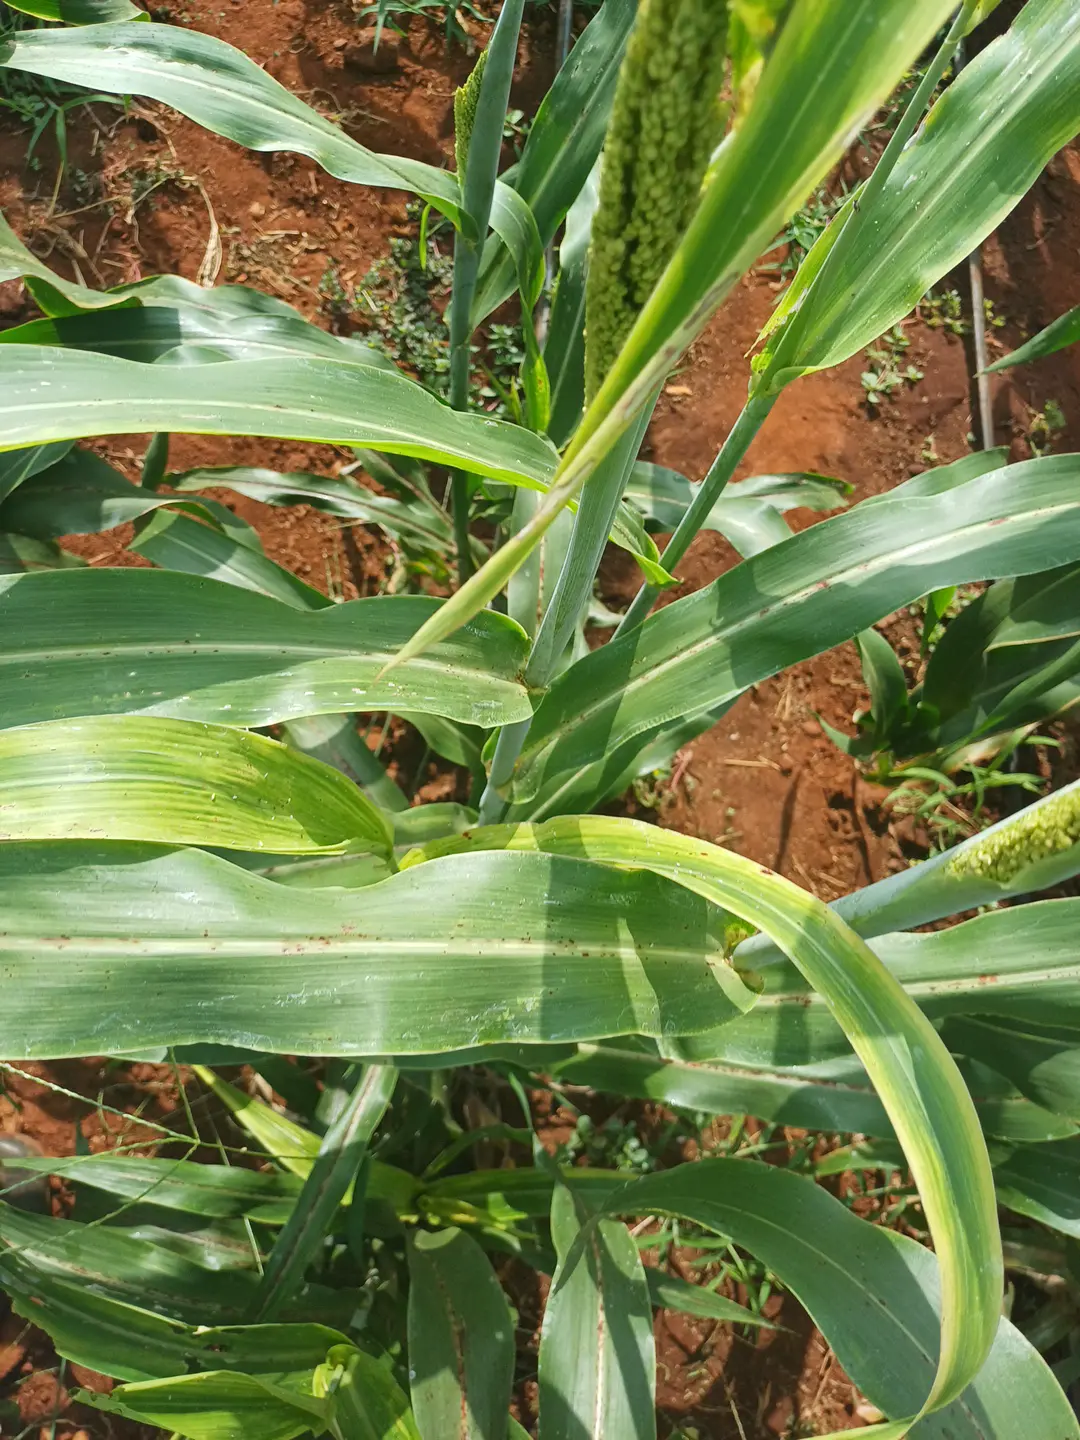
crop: sorghum
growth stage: flowering
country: Kenya
